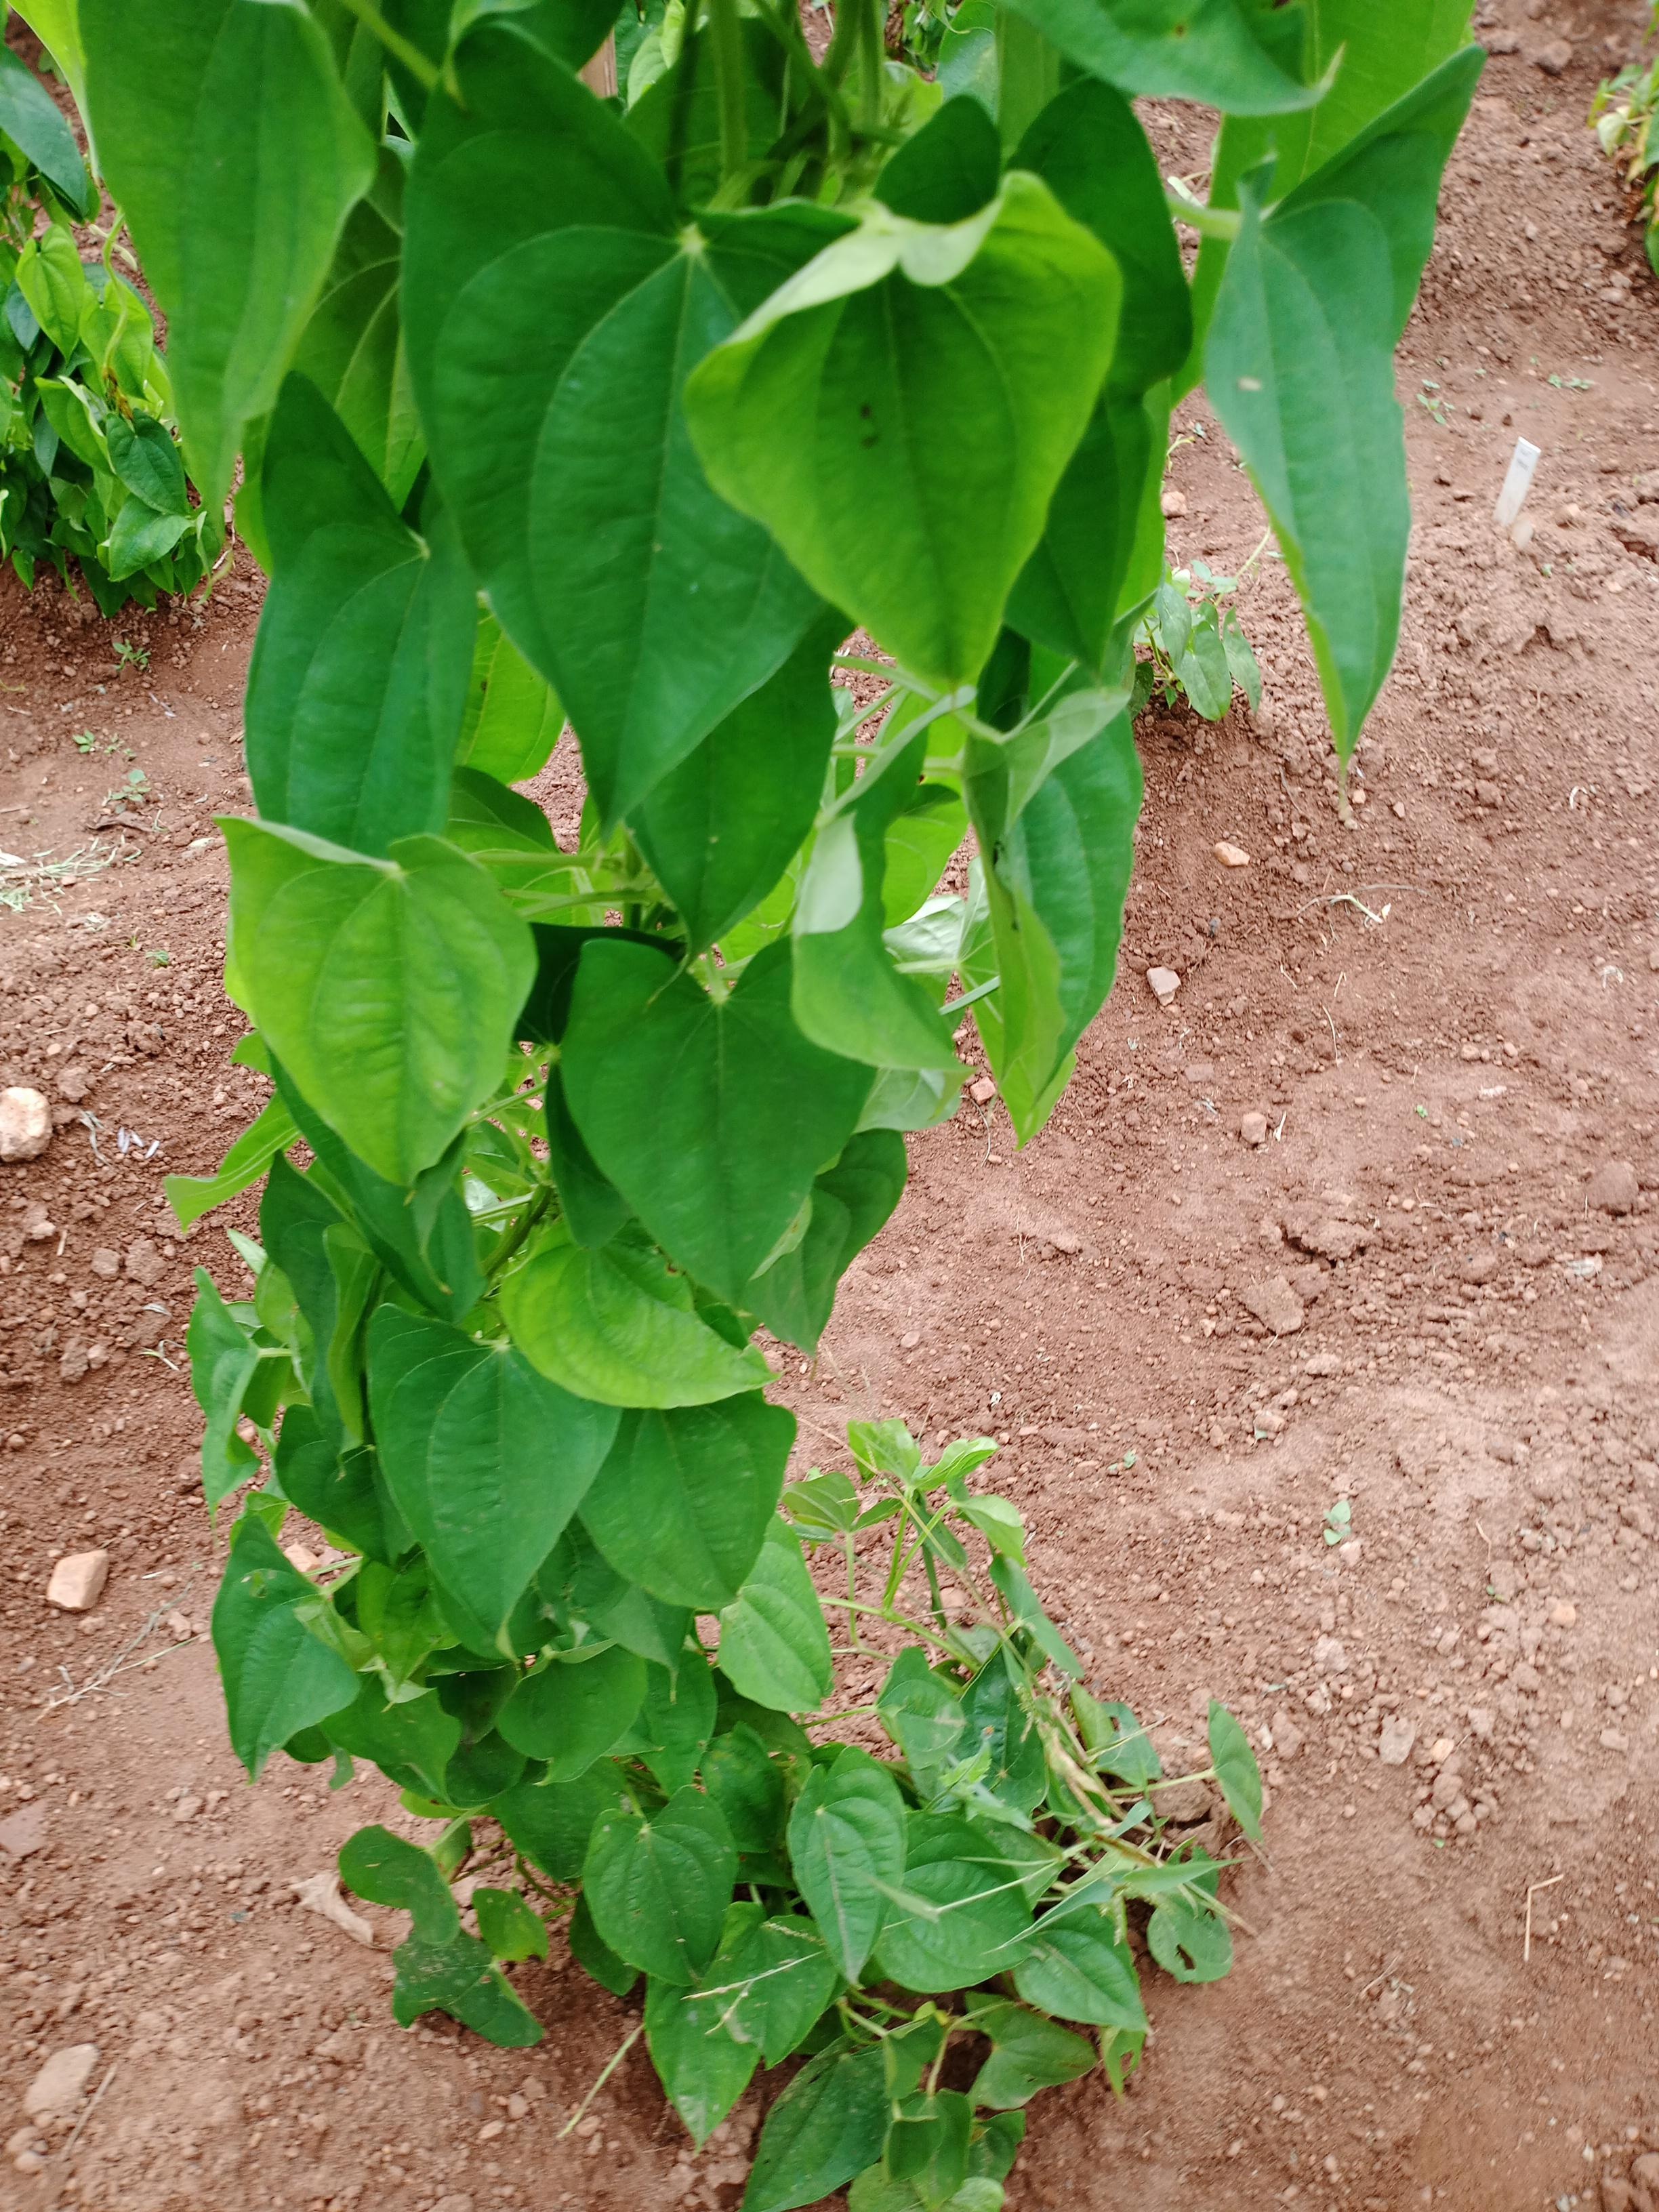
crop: yam
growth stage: vegetative
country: Nigeria
